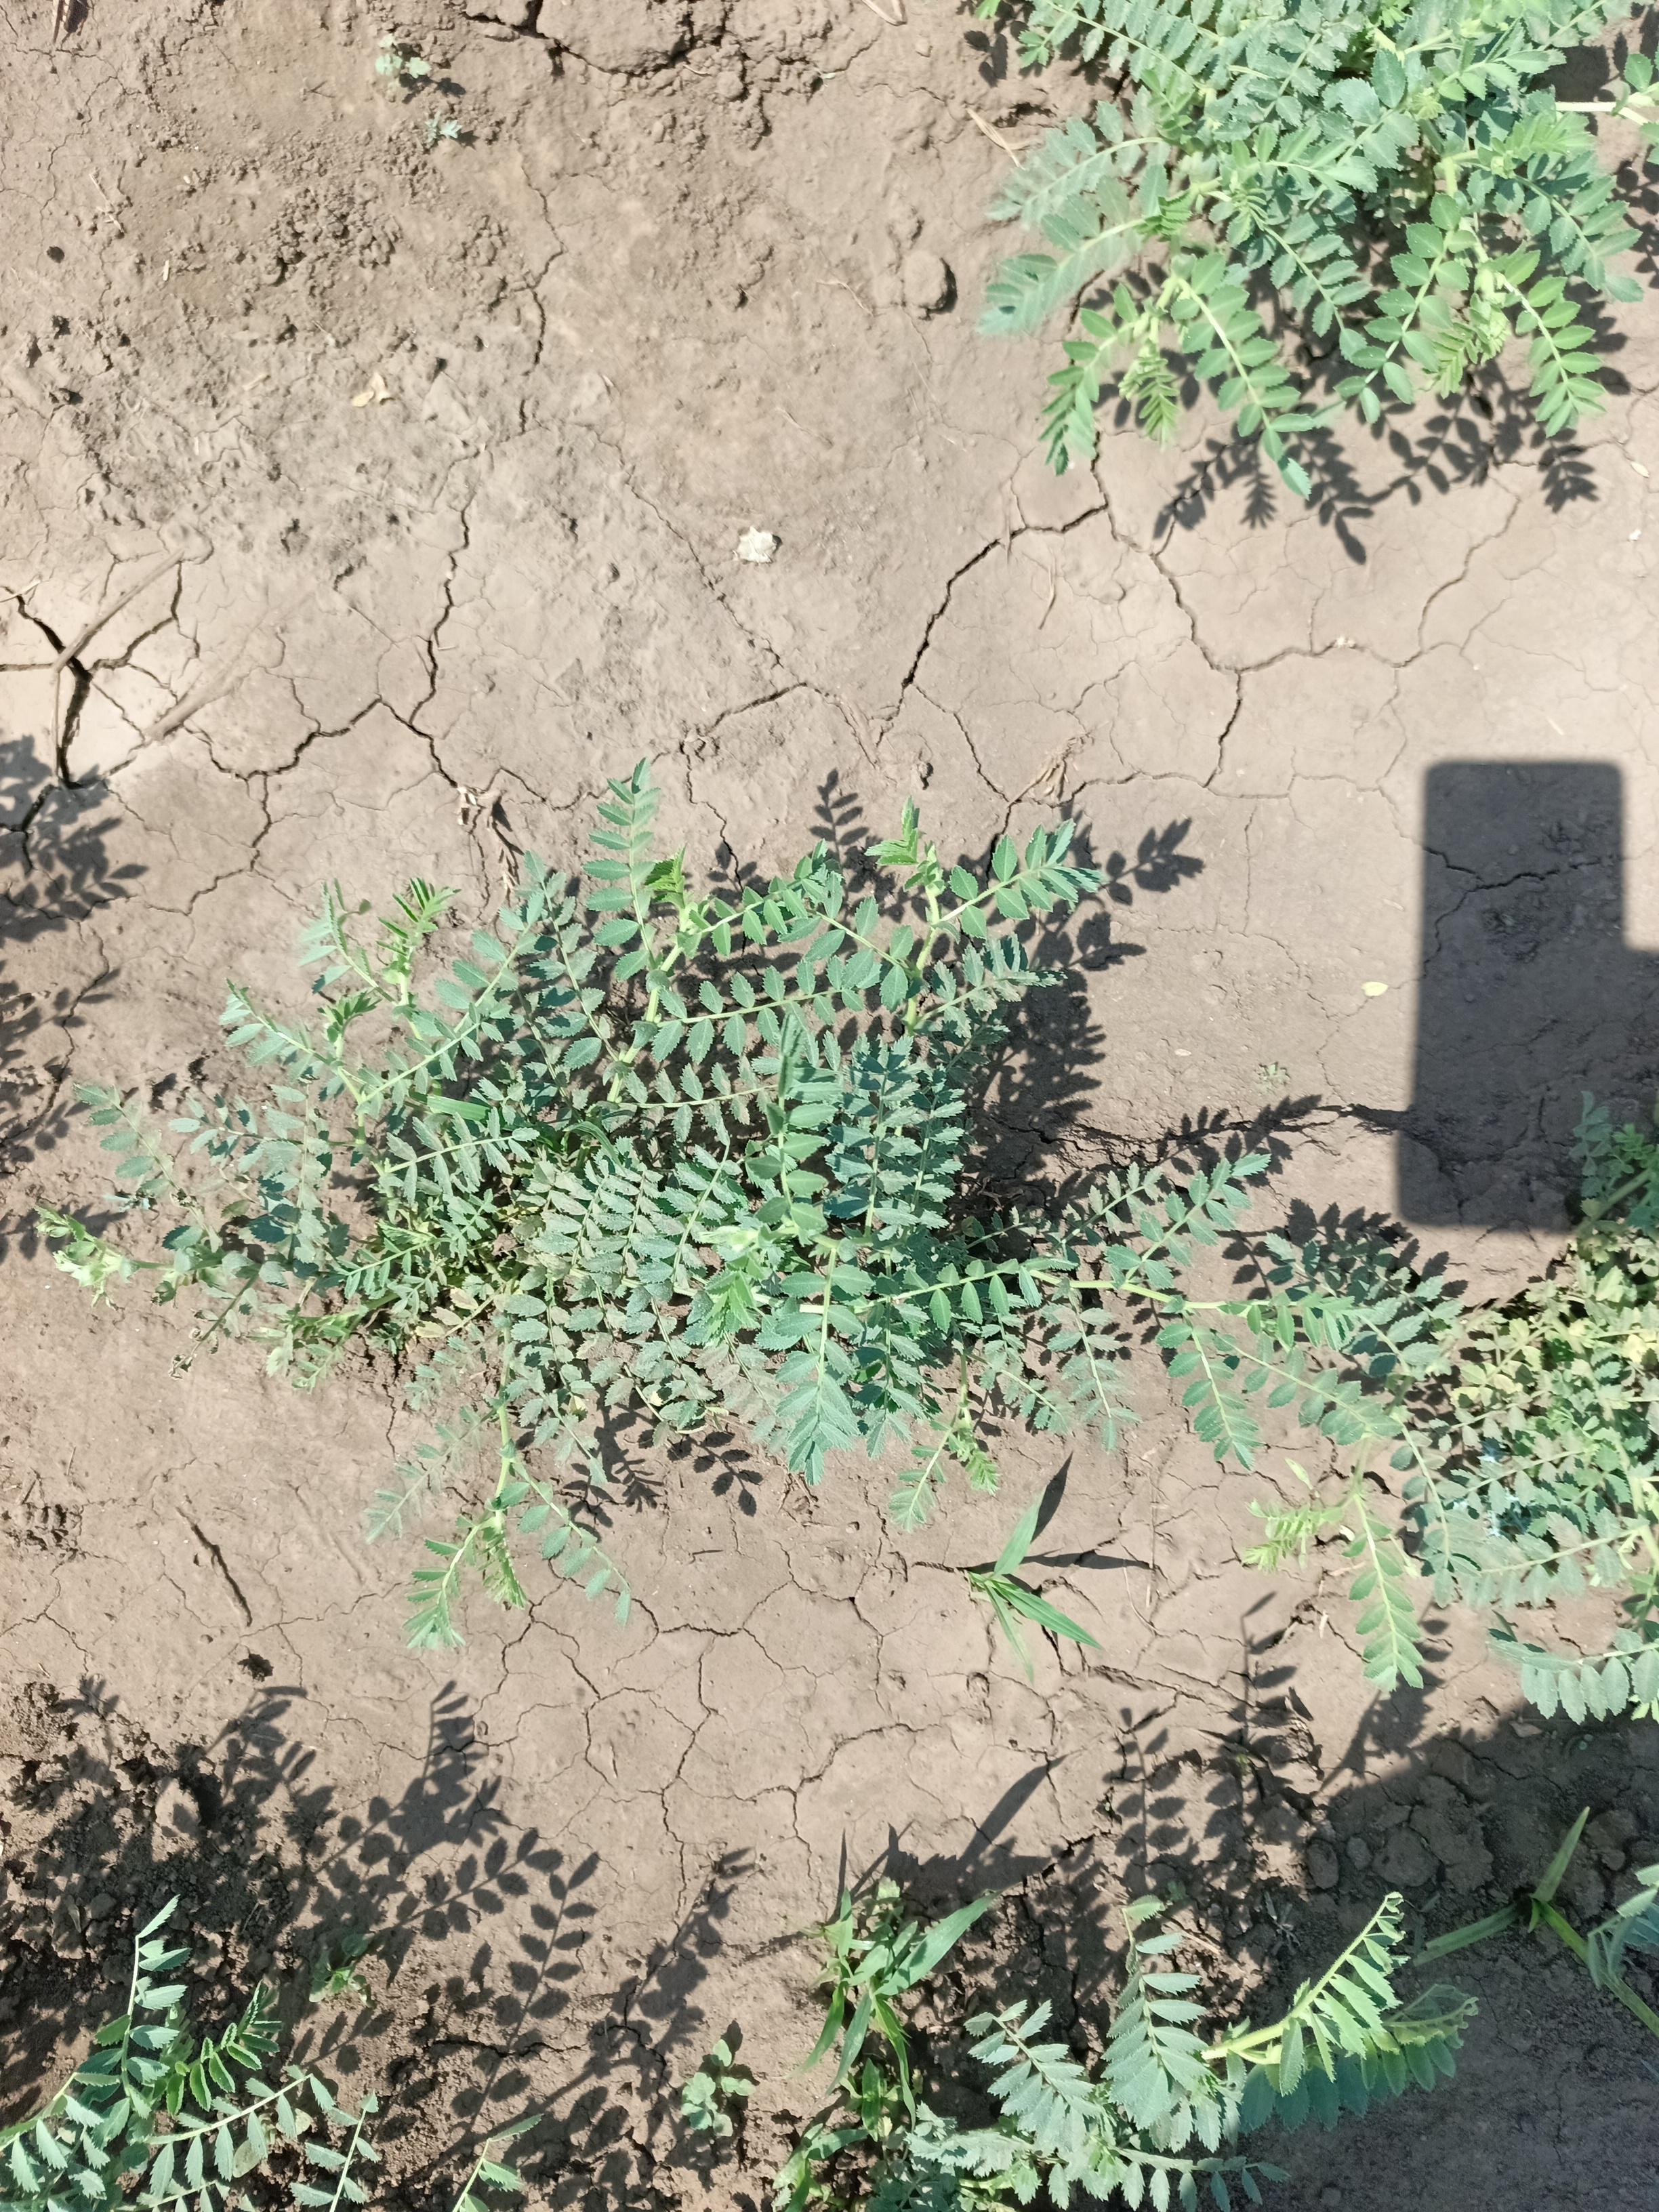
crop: chickpea
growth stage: vegetative
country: Tanzania
